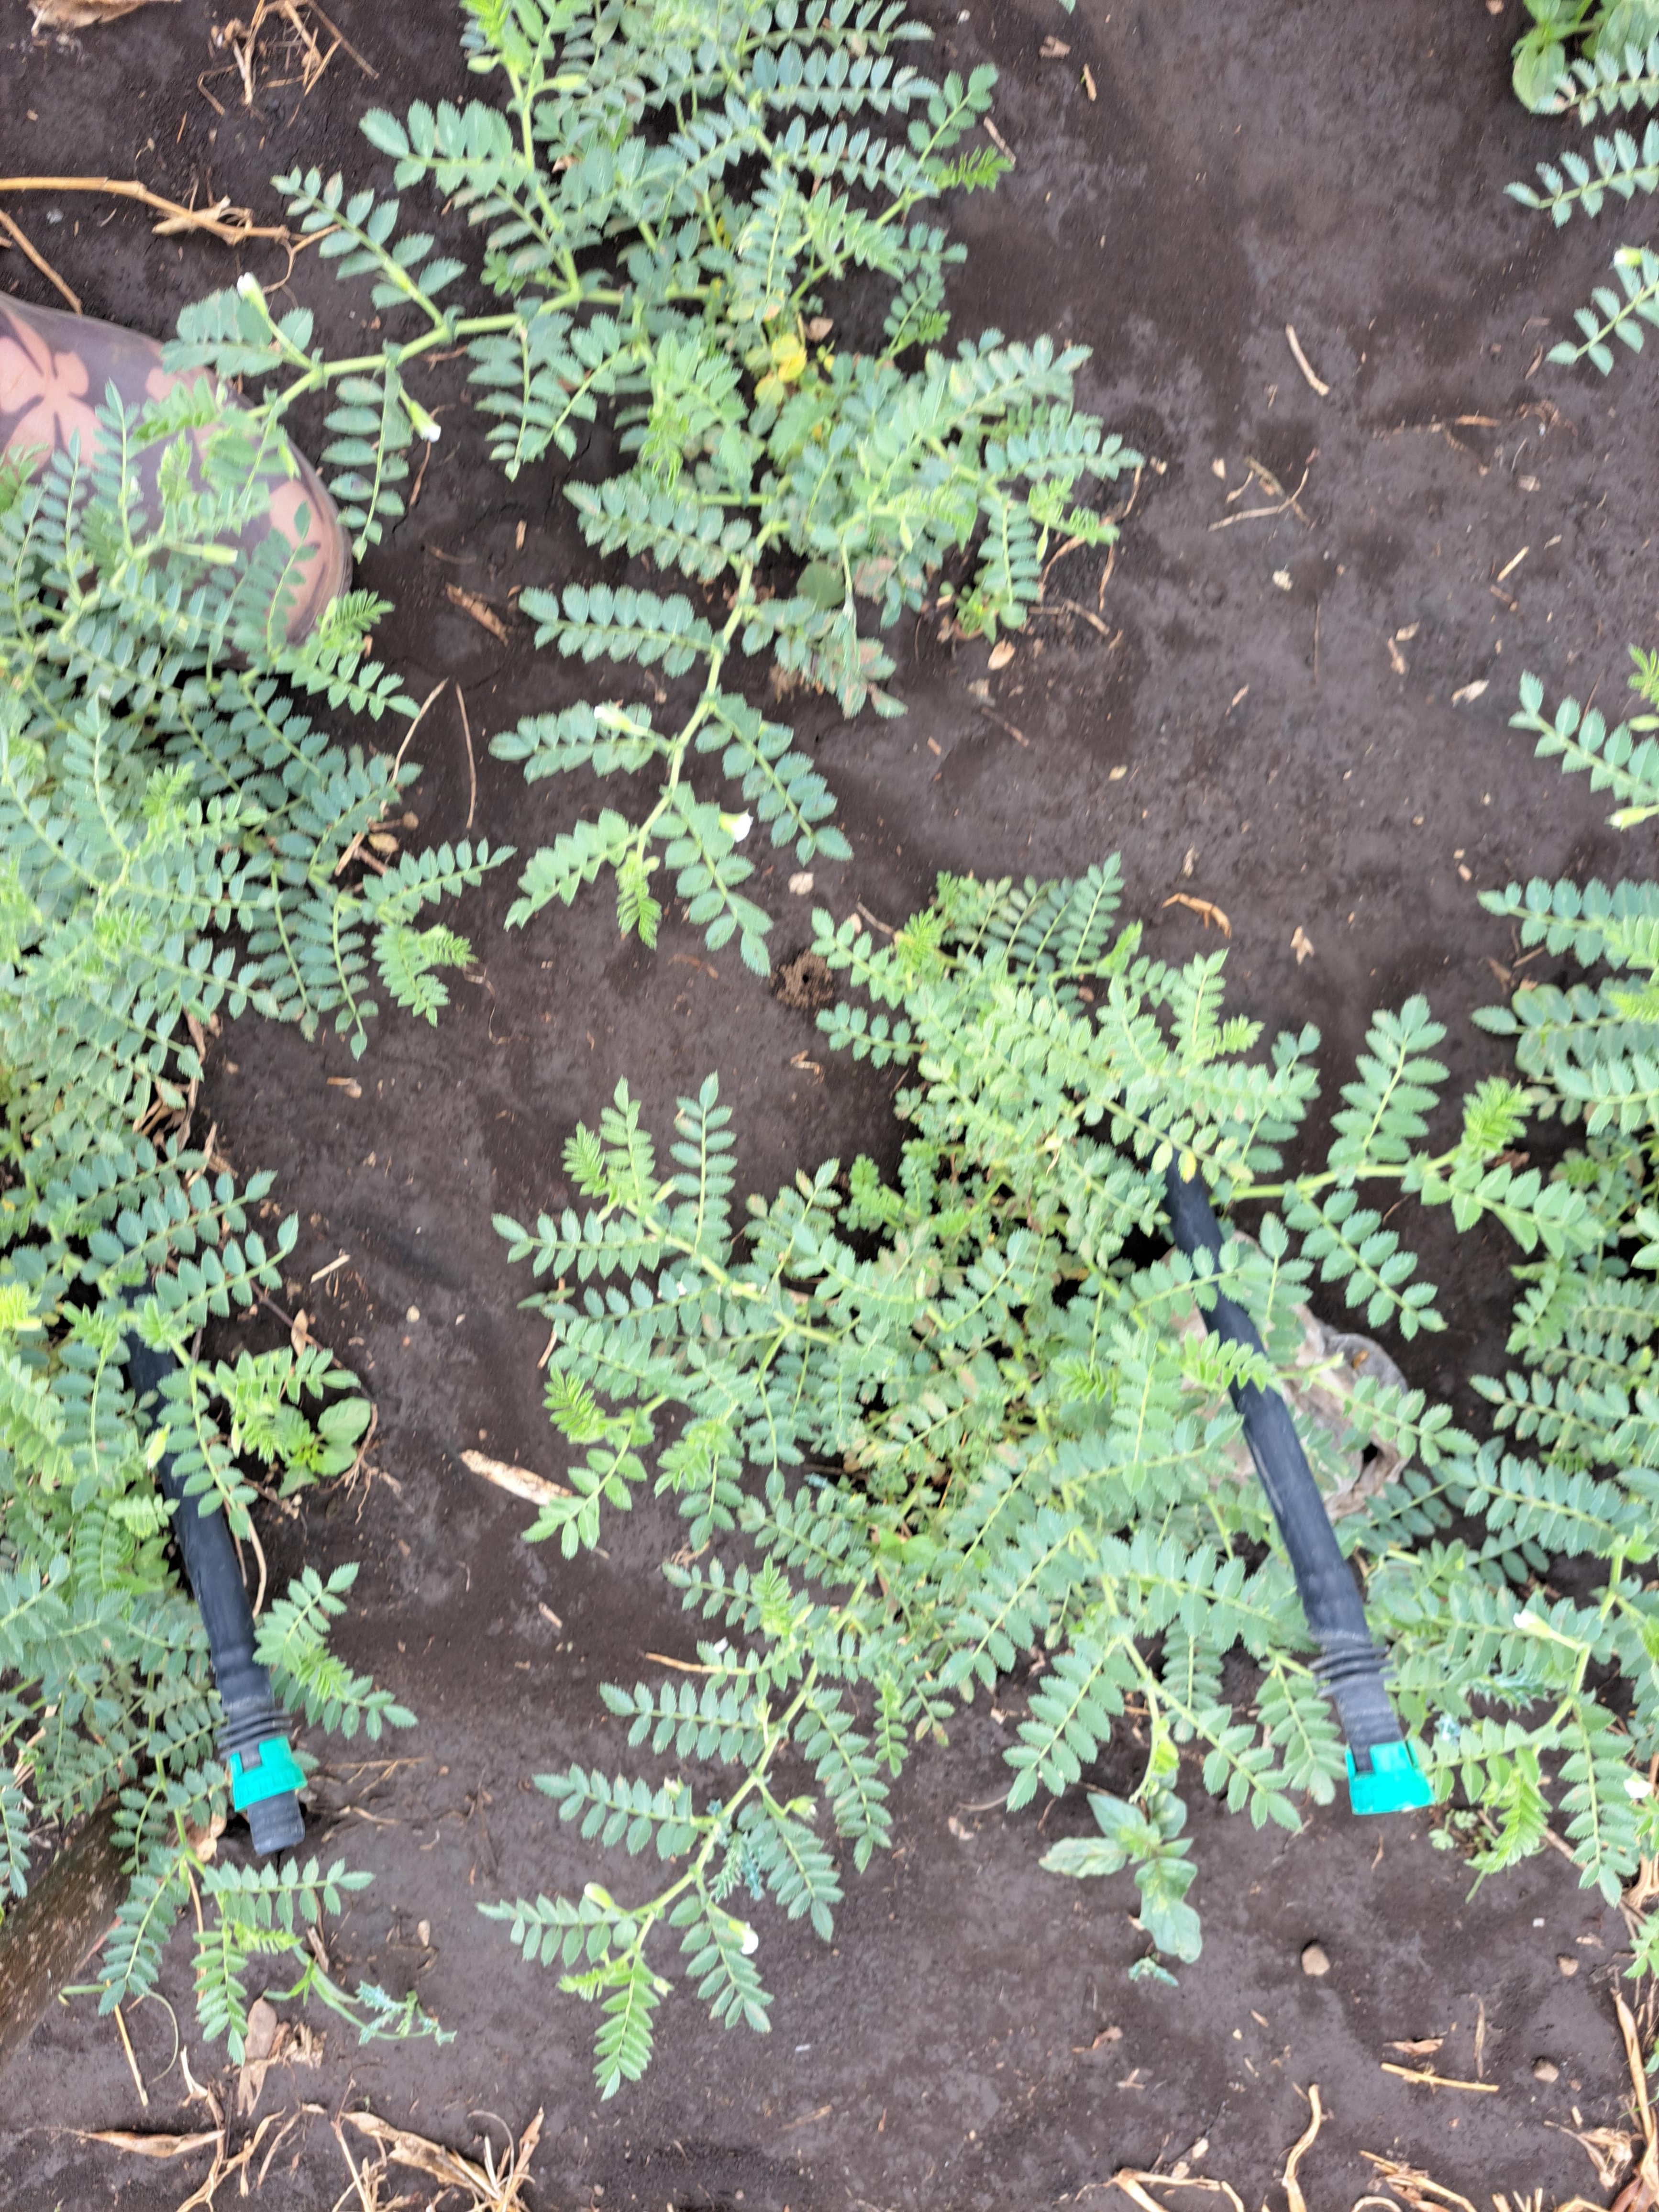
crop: chickpea
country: Tanzania
